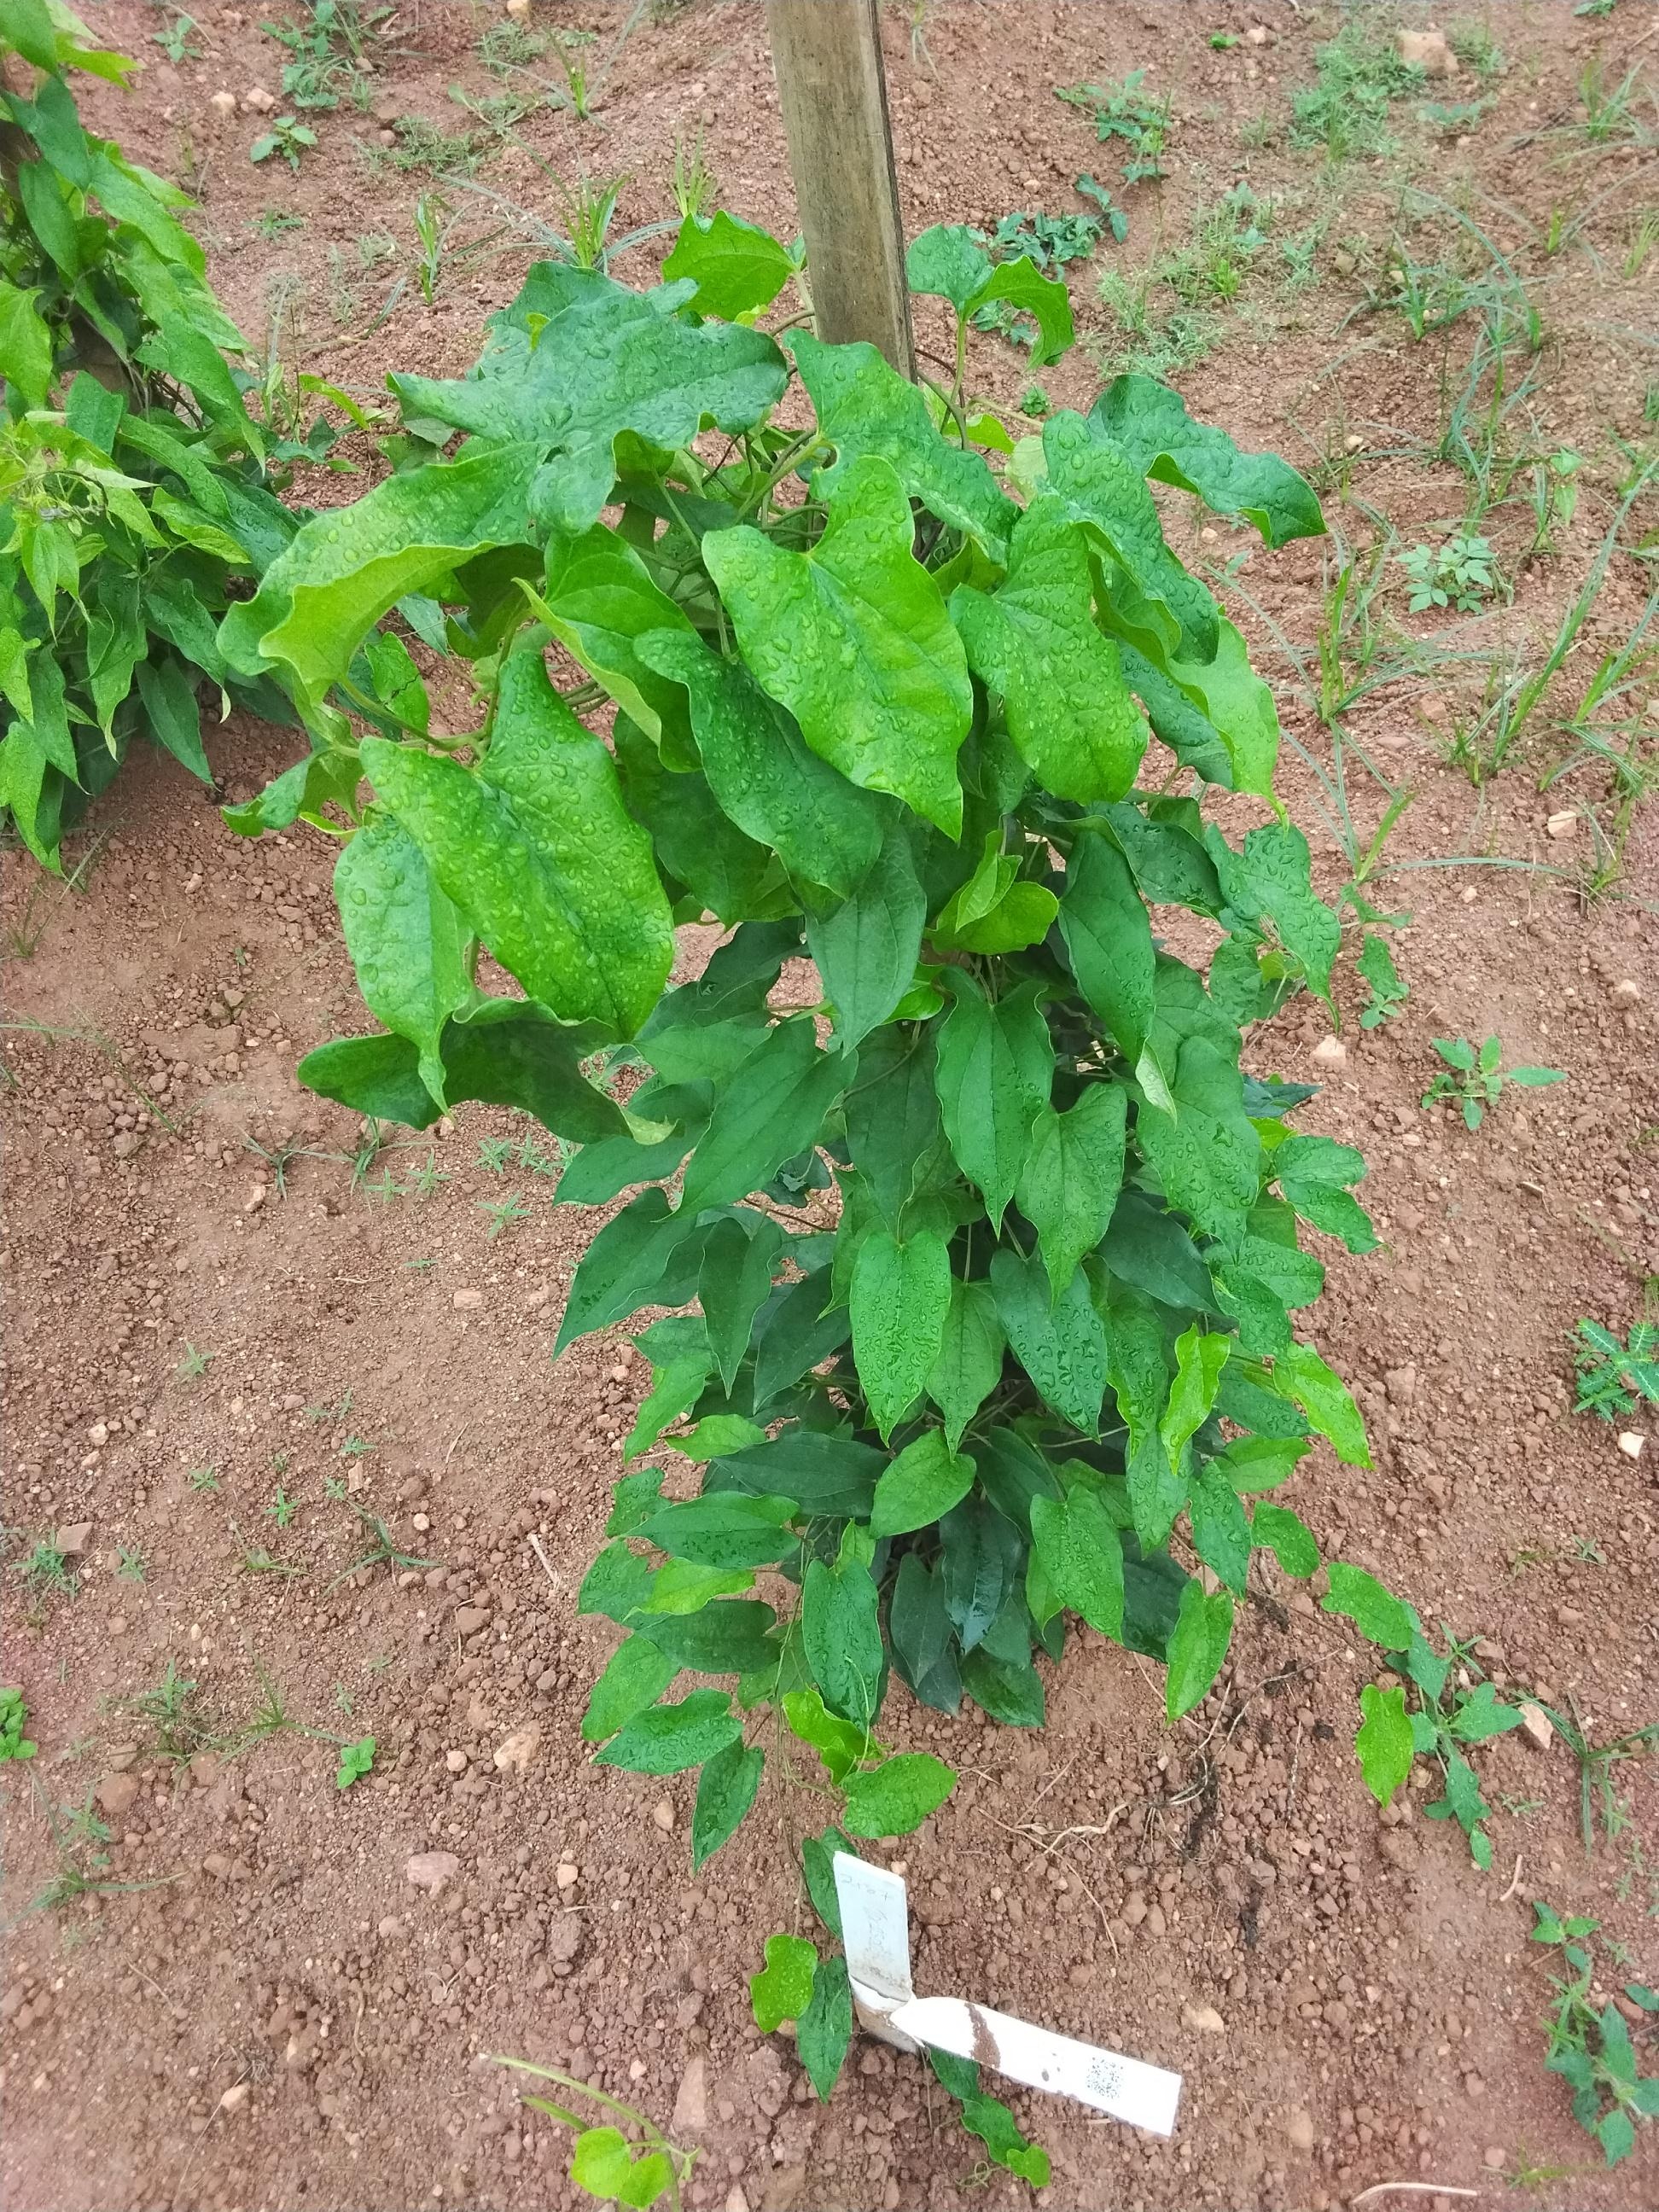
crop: yam
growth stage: vegetative
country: Nigeria
